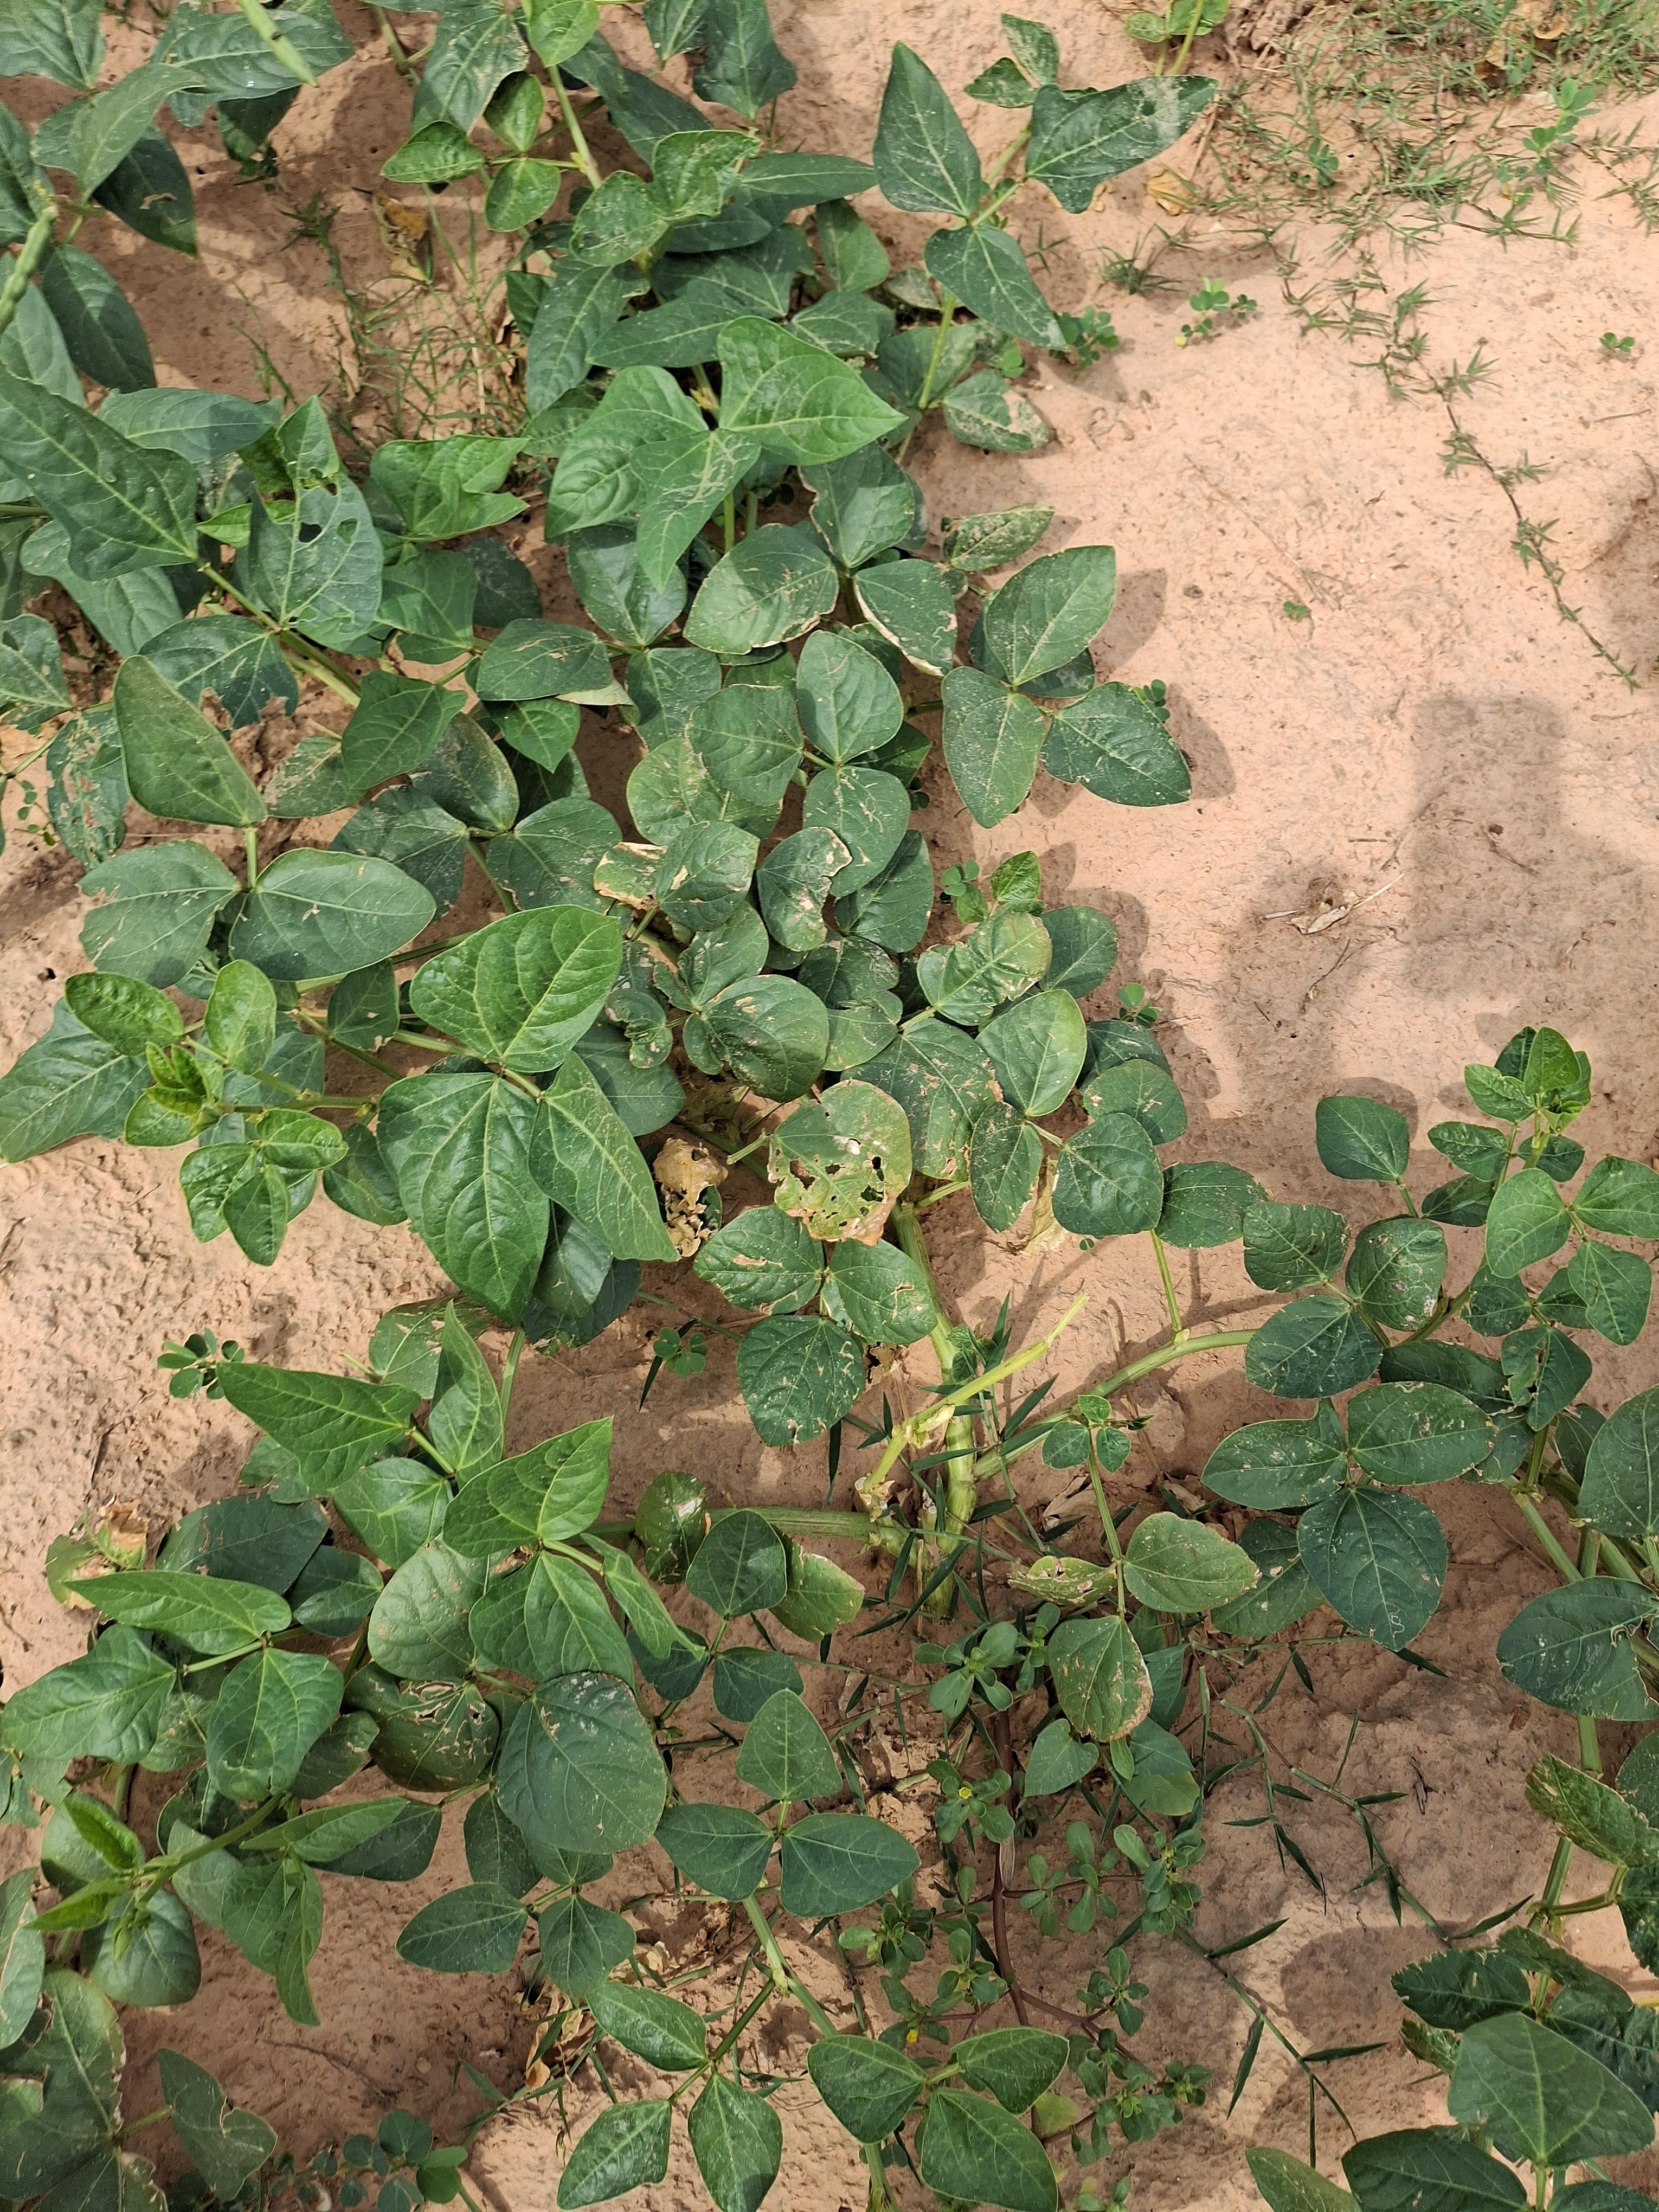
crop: cowpea
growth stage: harvest maturity
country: Nigeria
